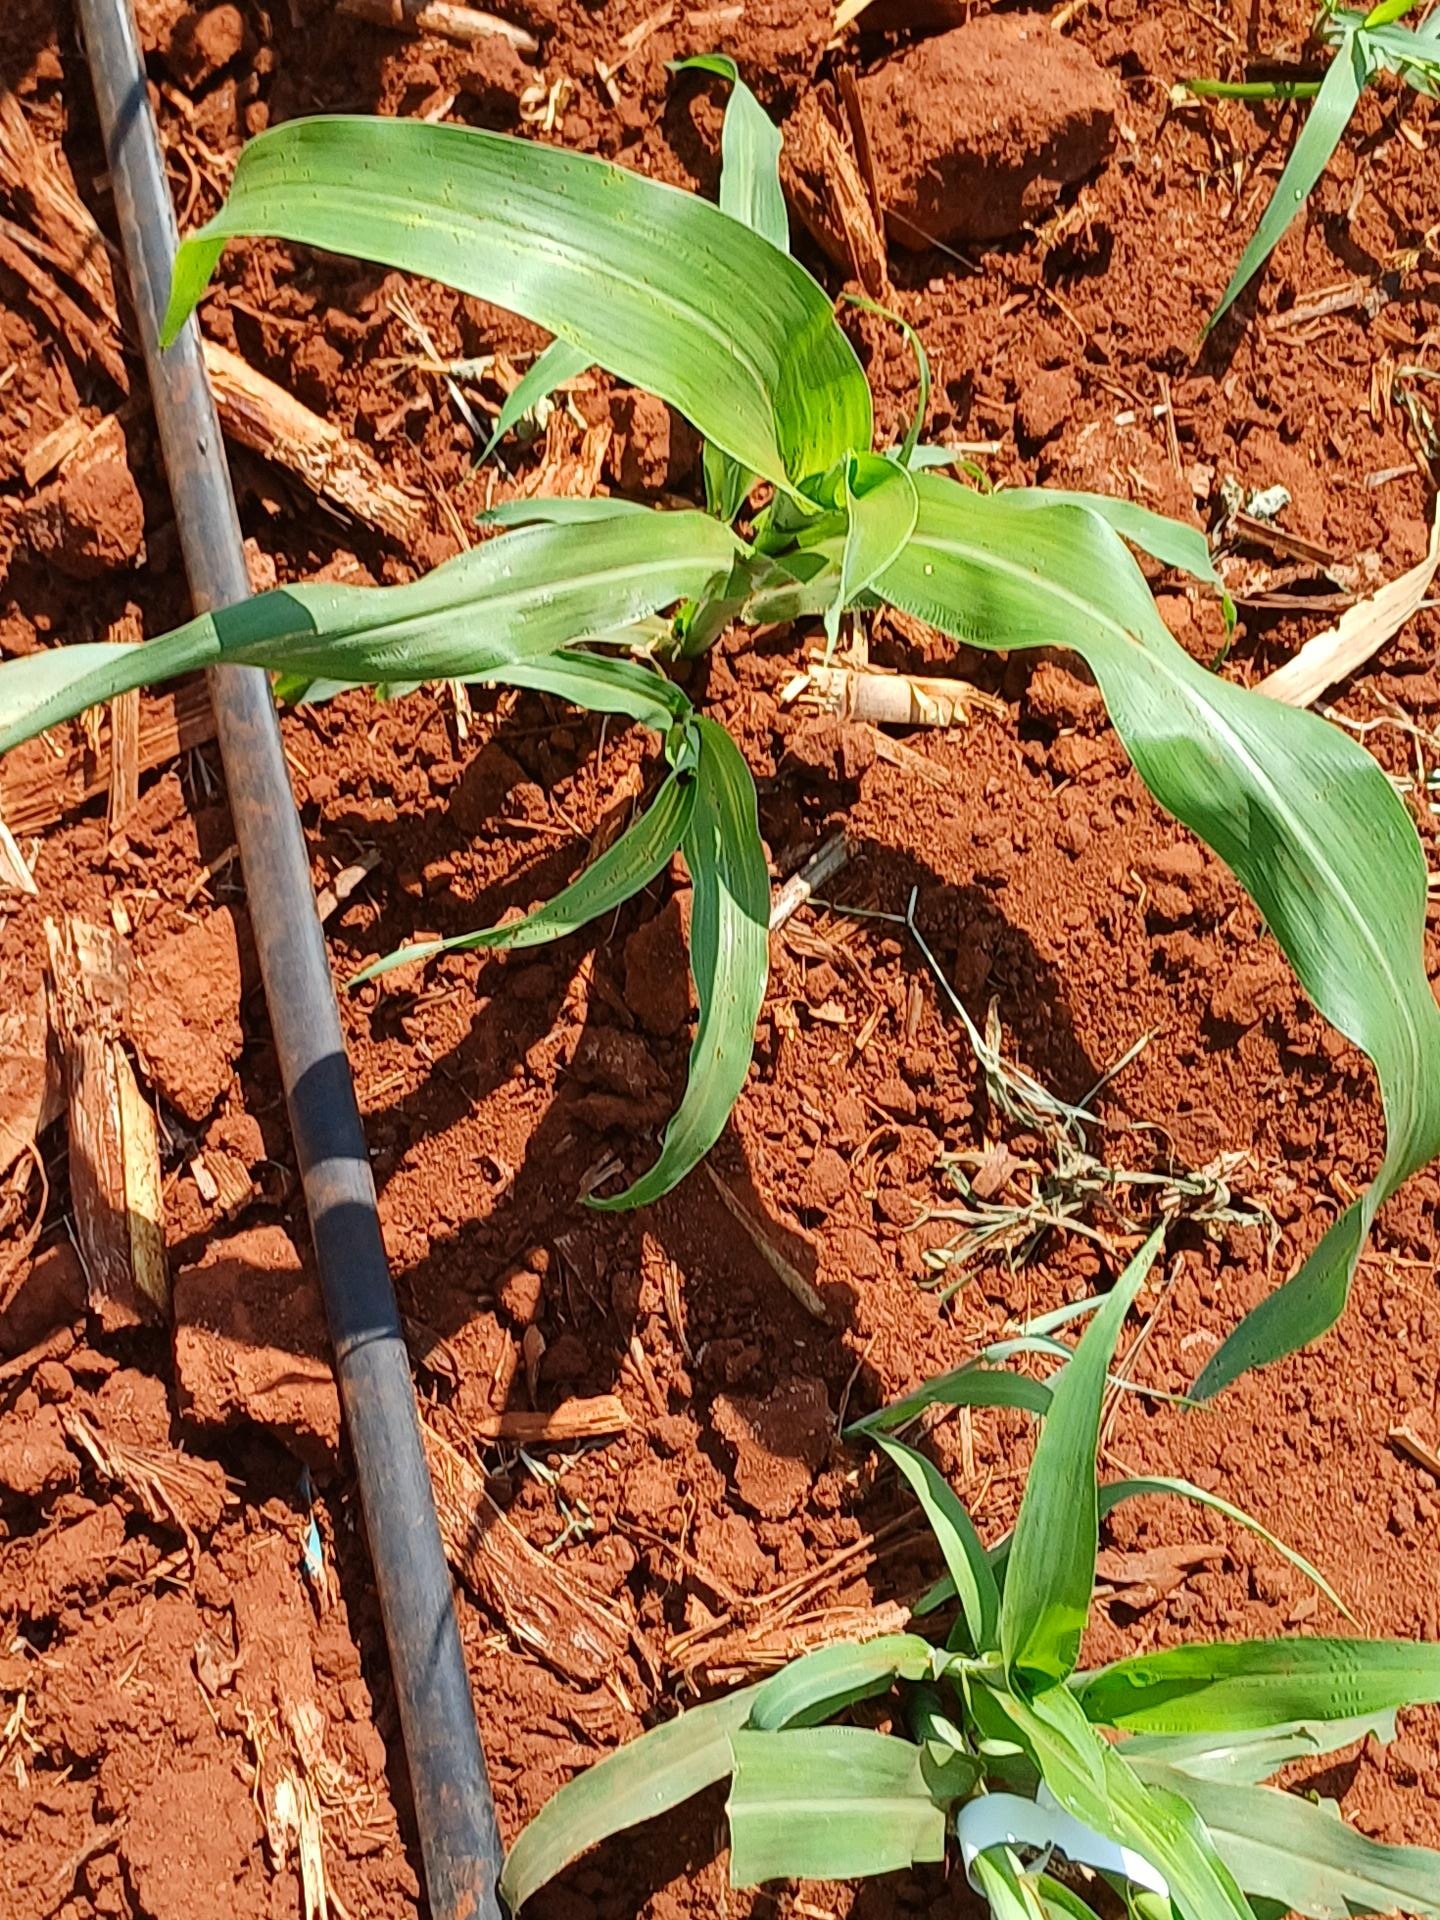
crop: sorghum
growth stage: vegetative
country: Kenya
